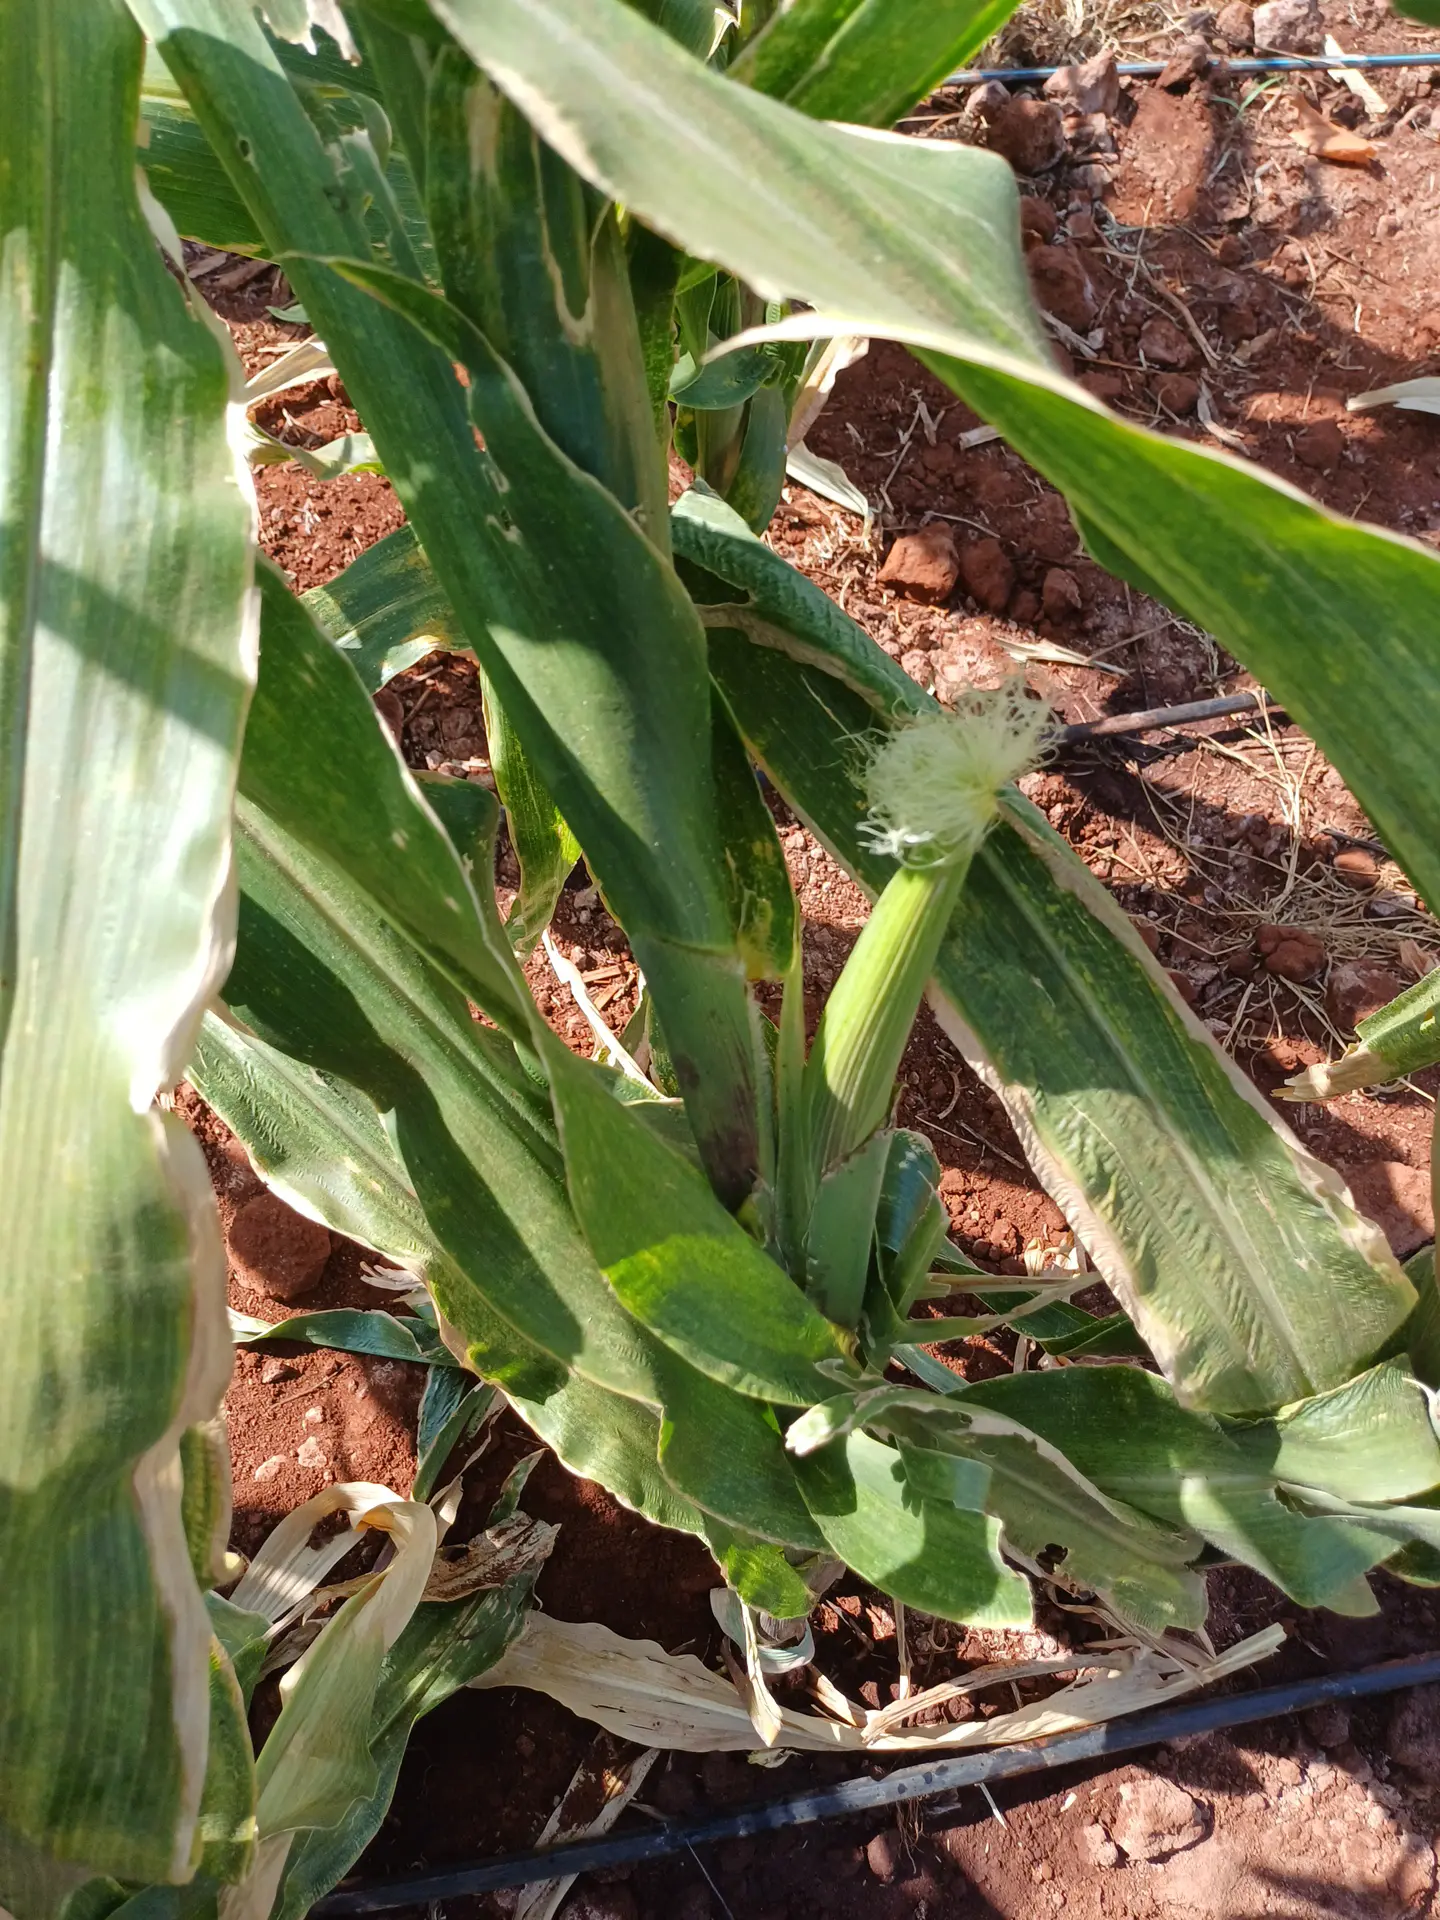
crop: maize
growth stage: flowering
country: Kenya
